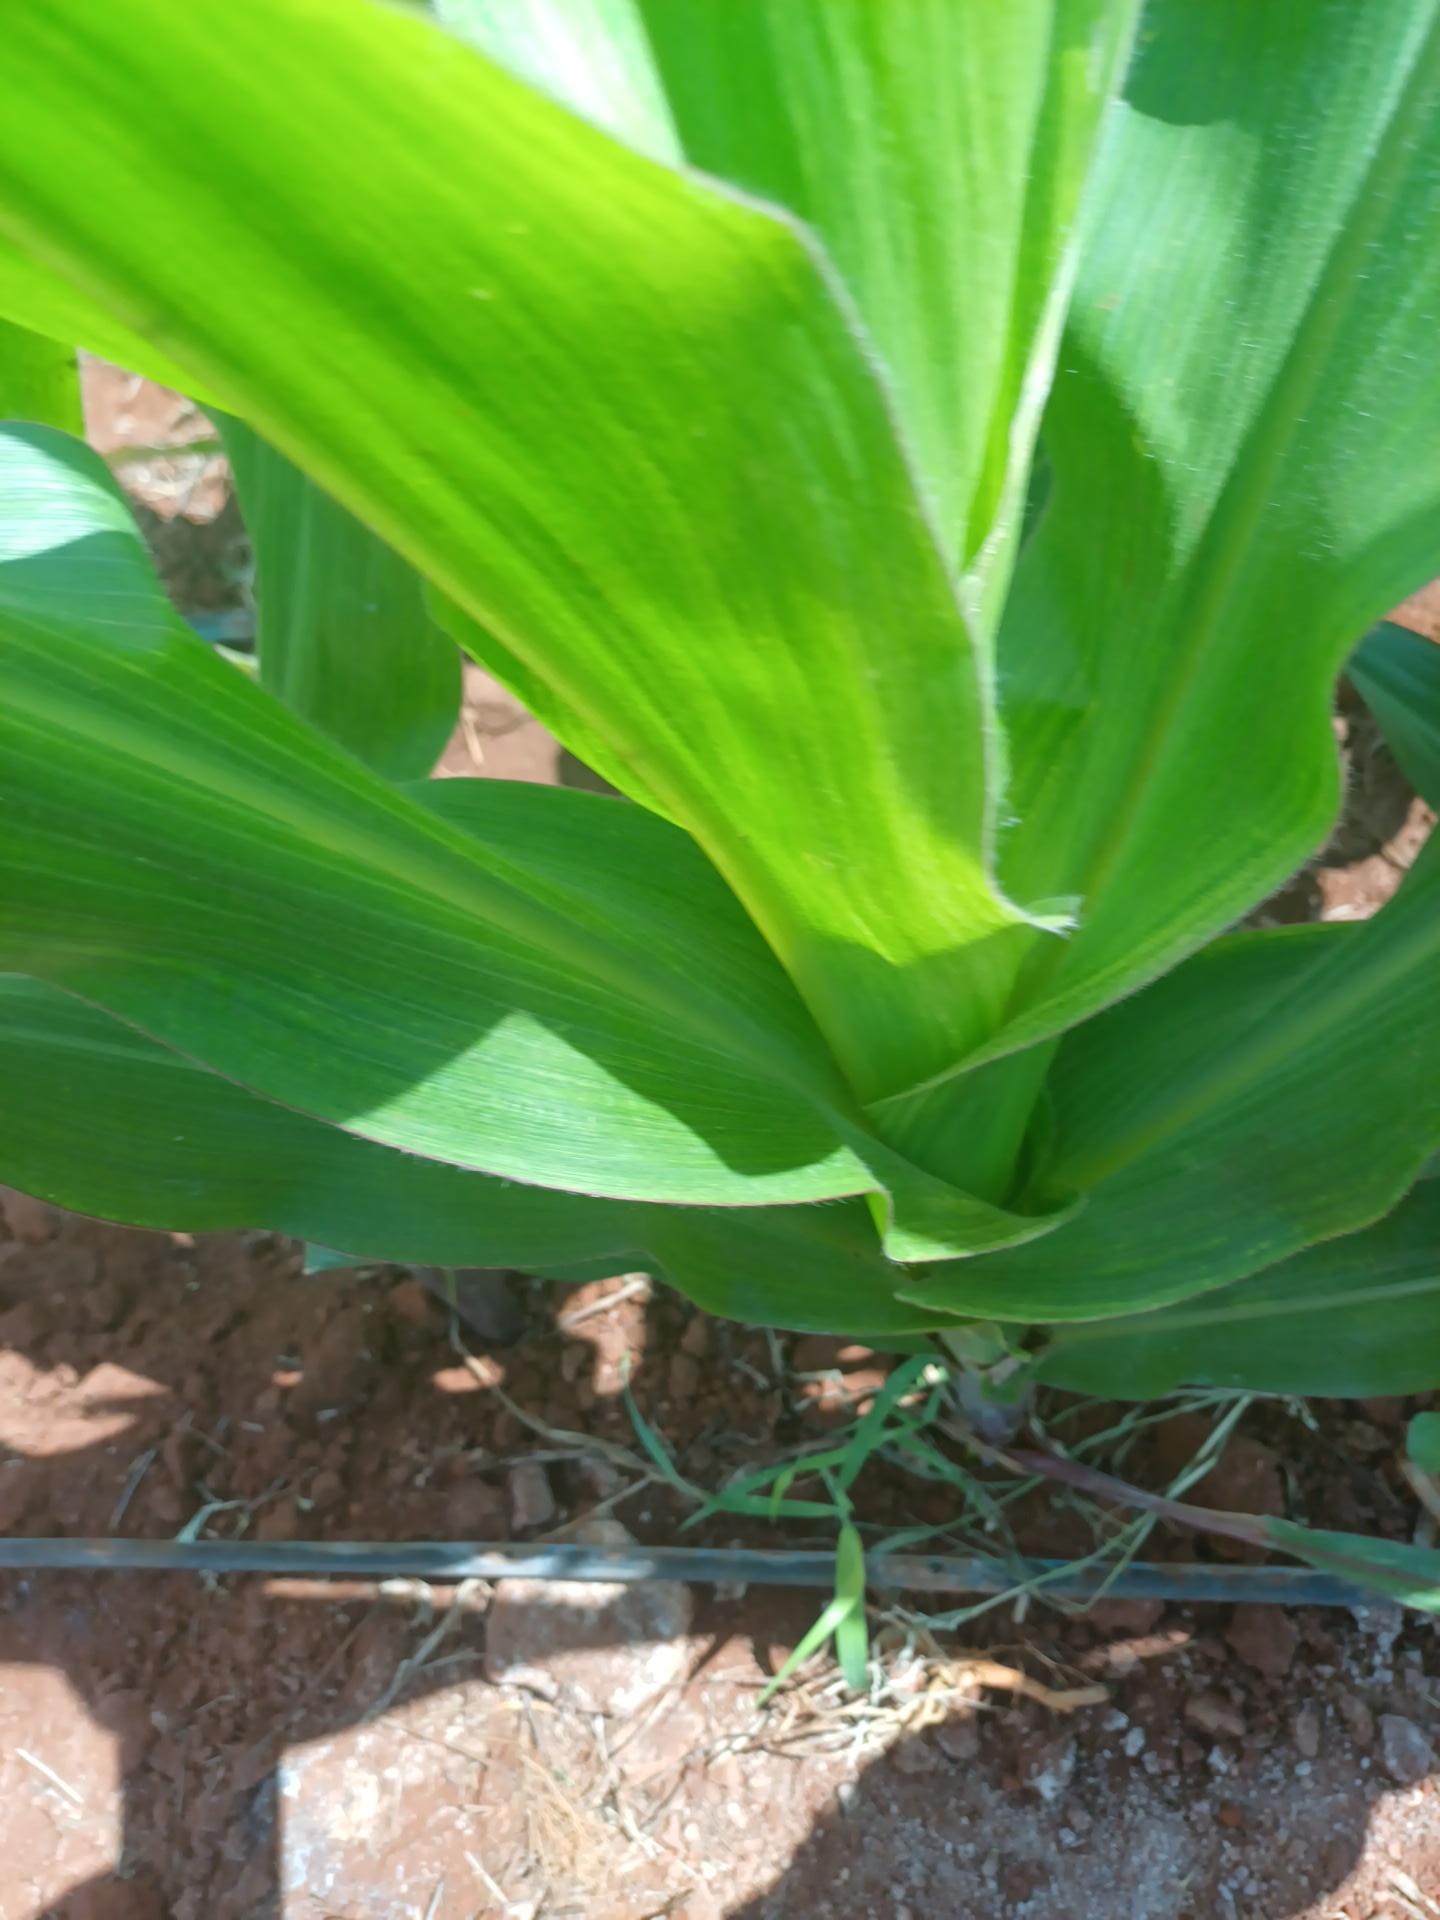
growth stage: vegetative
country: Kenya
